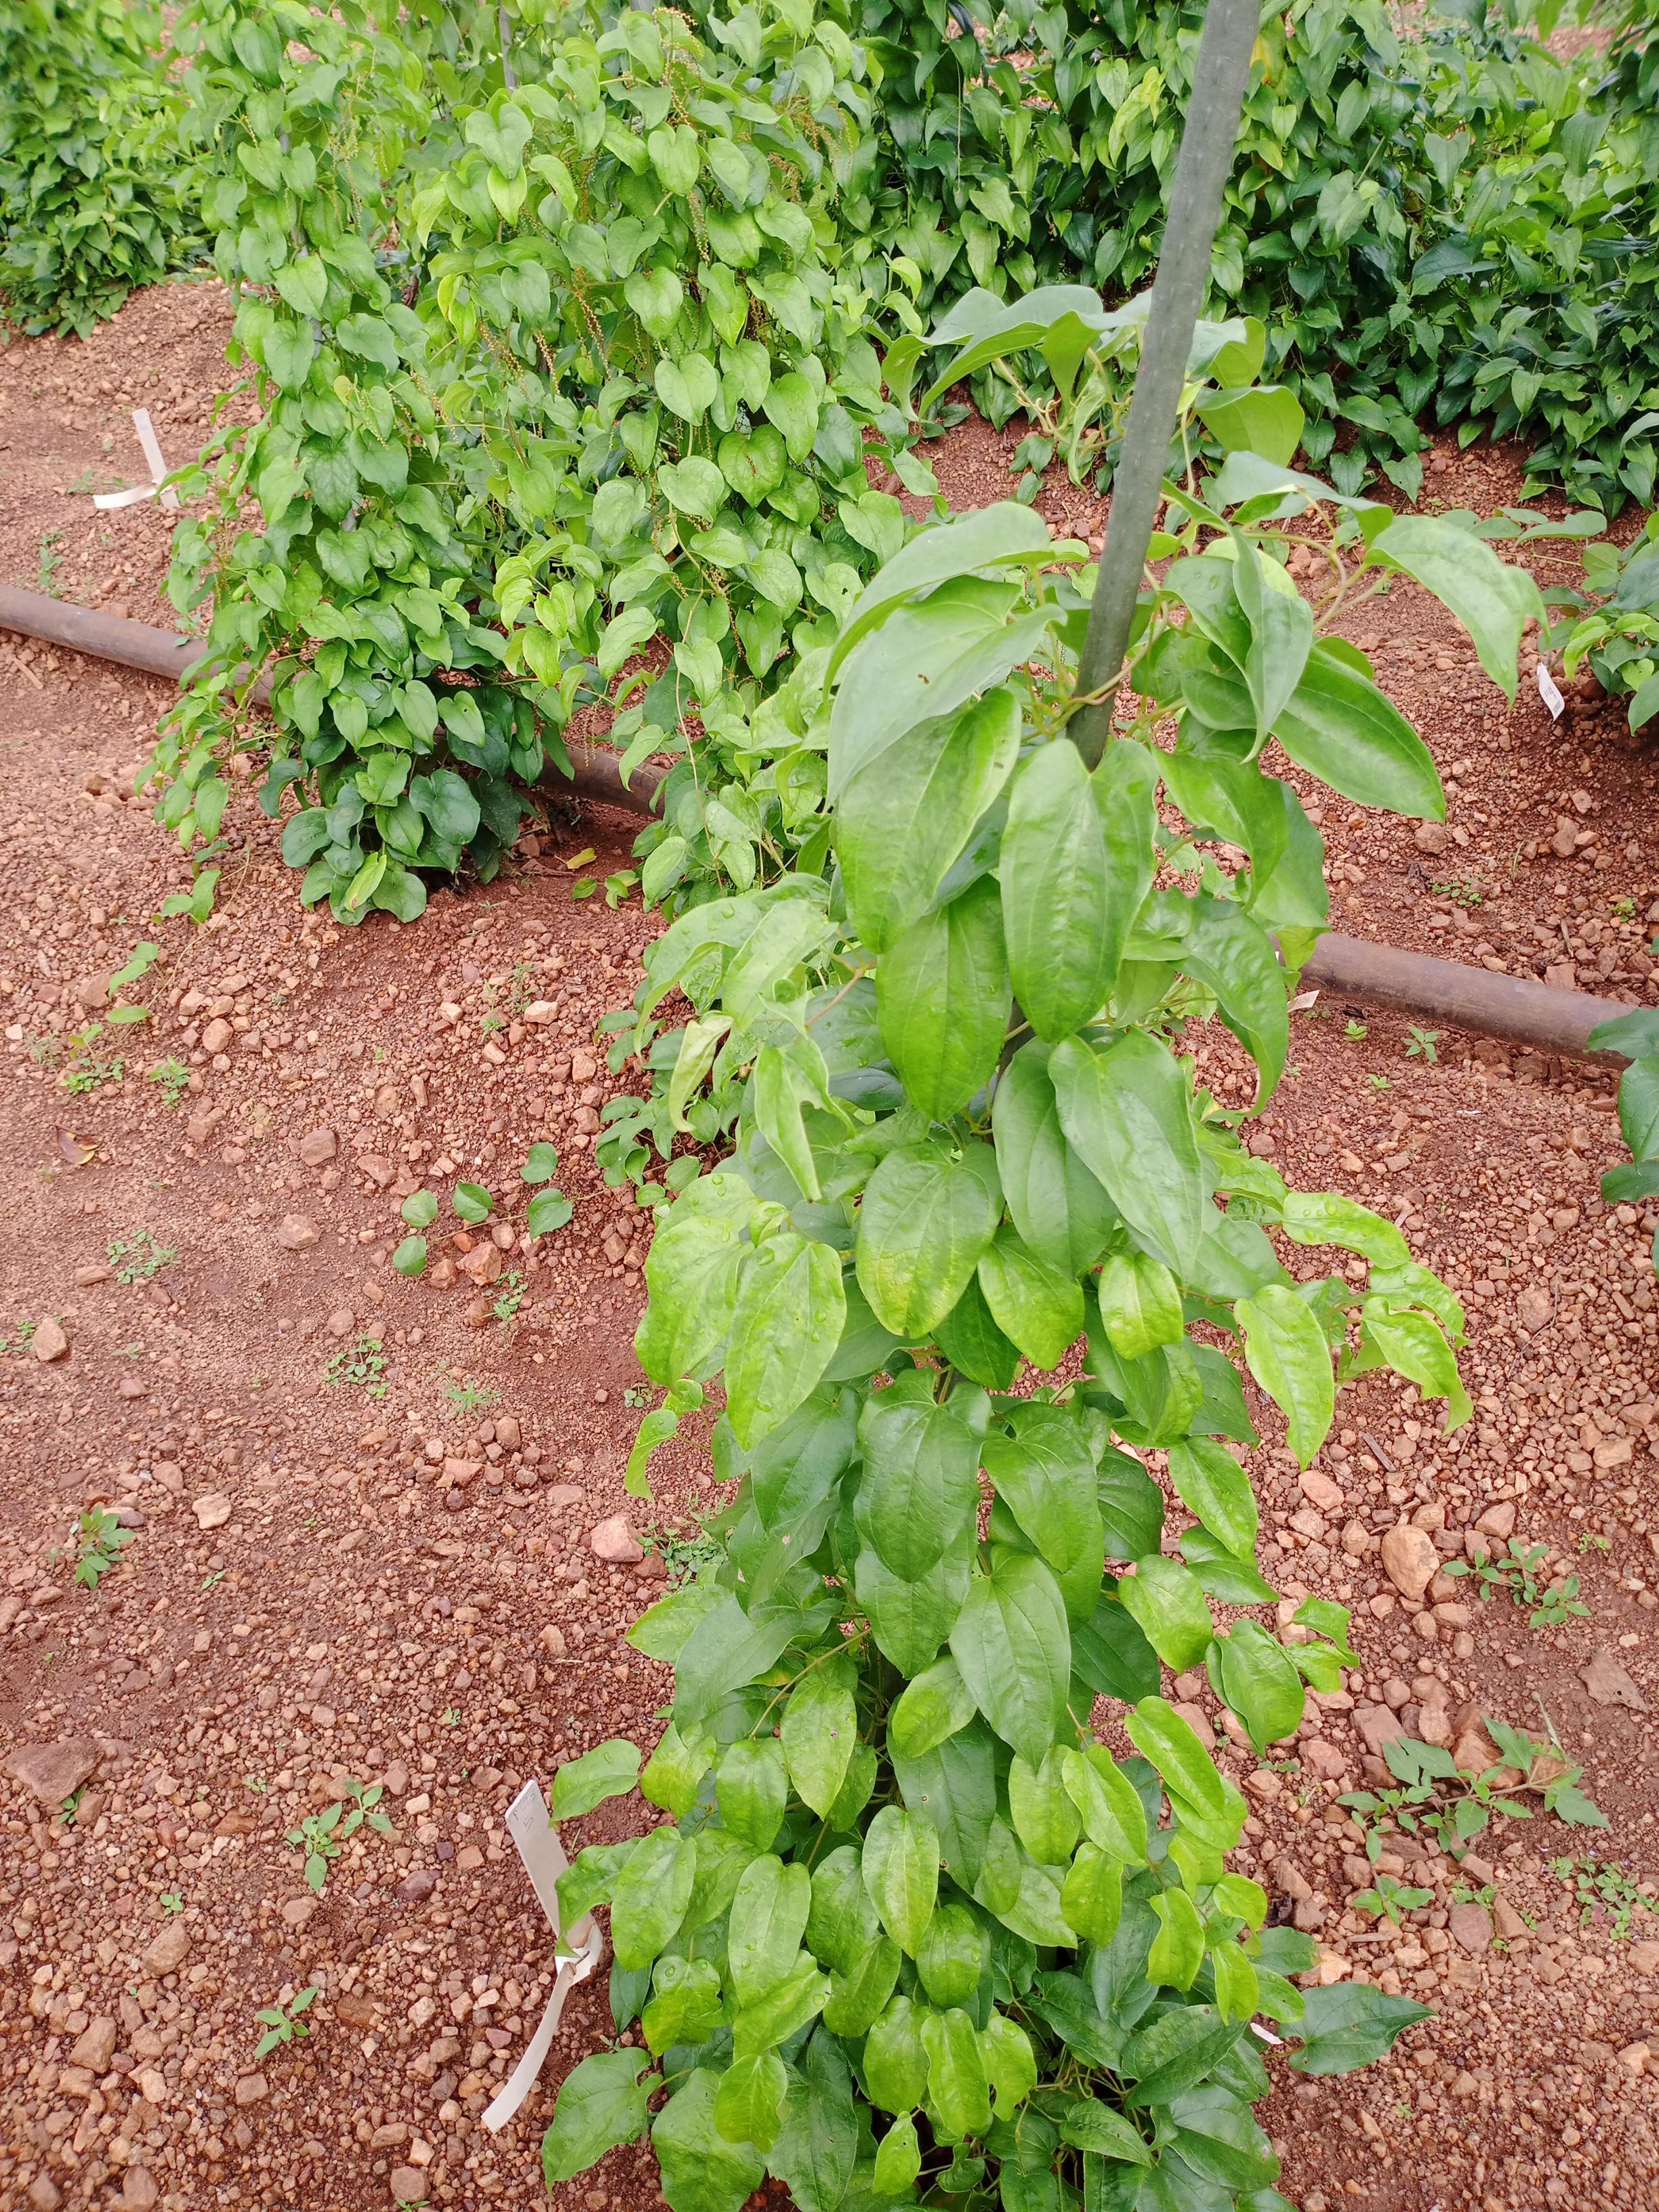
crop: yam
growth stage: vegetative
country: Nigeria
